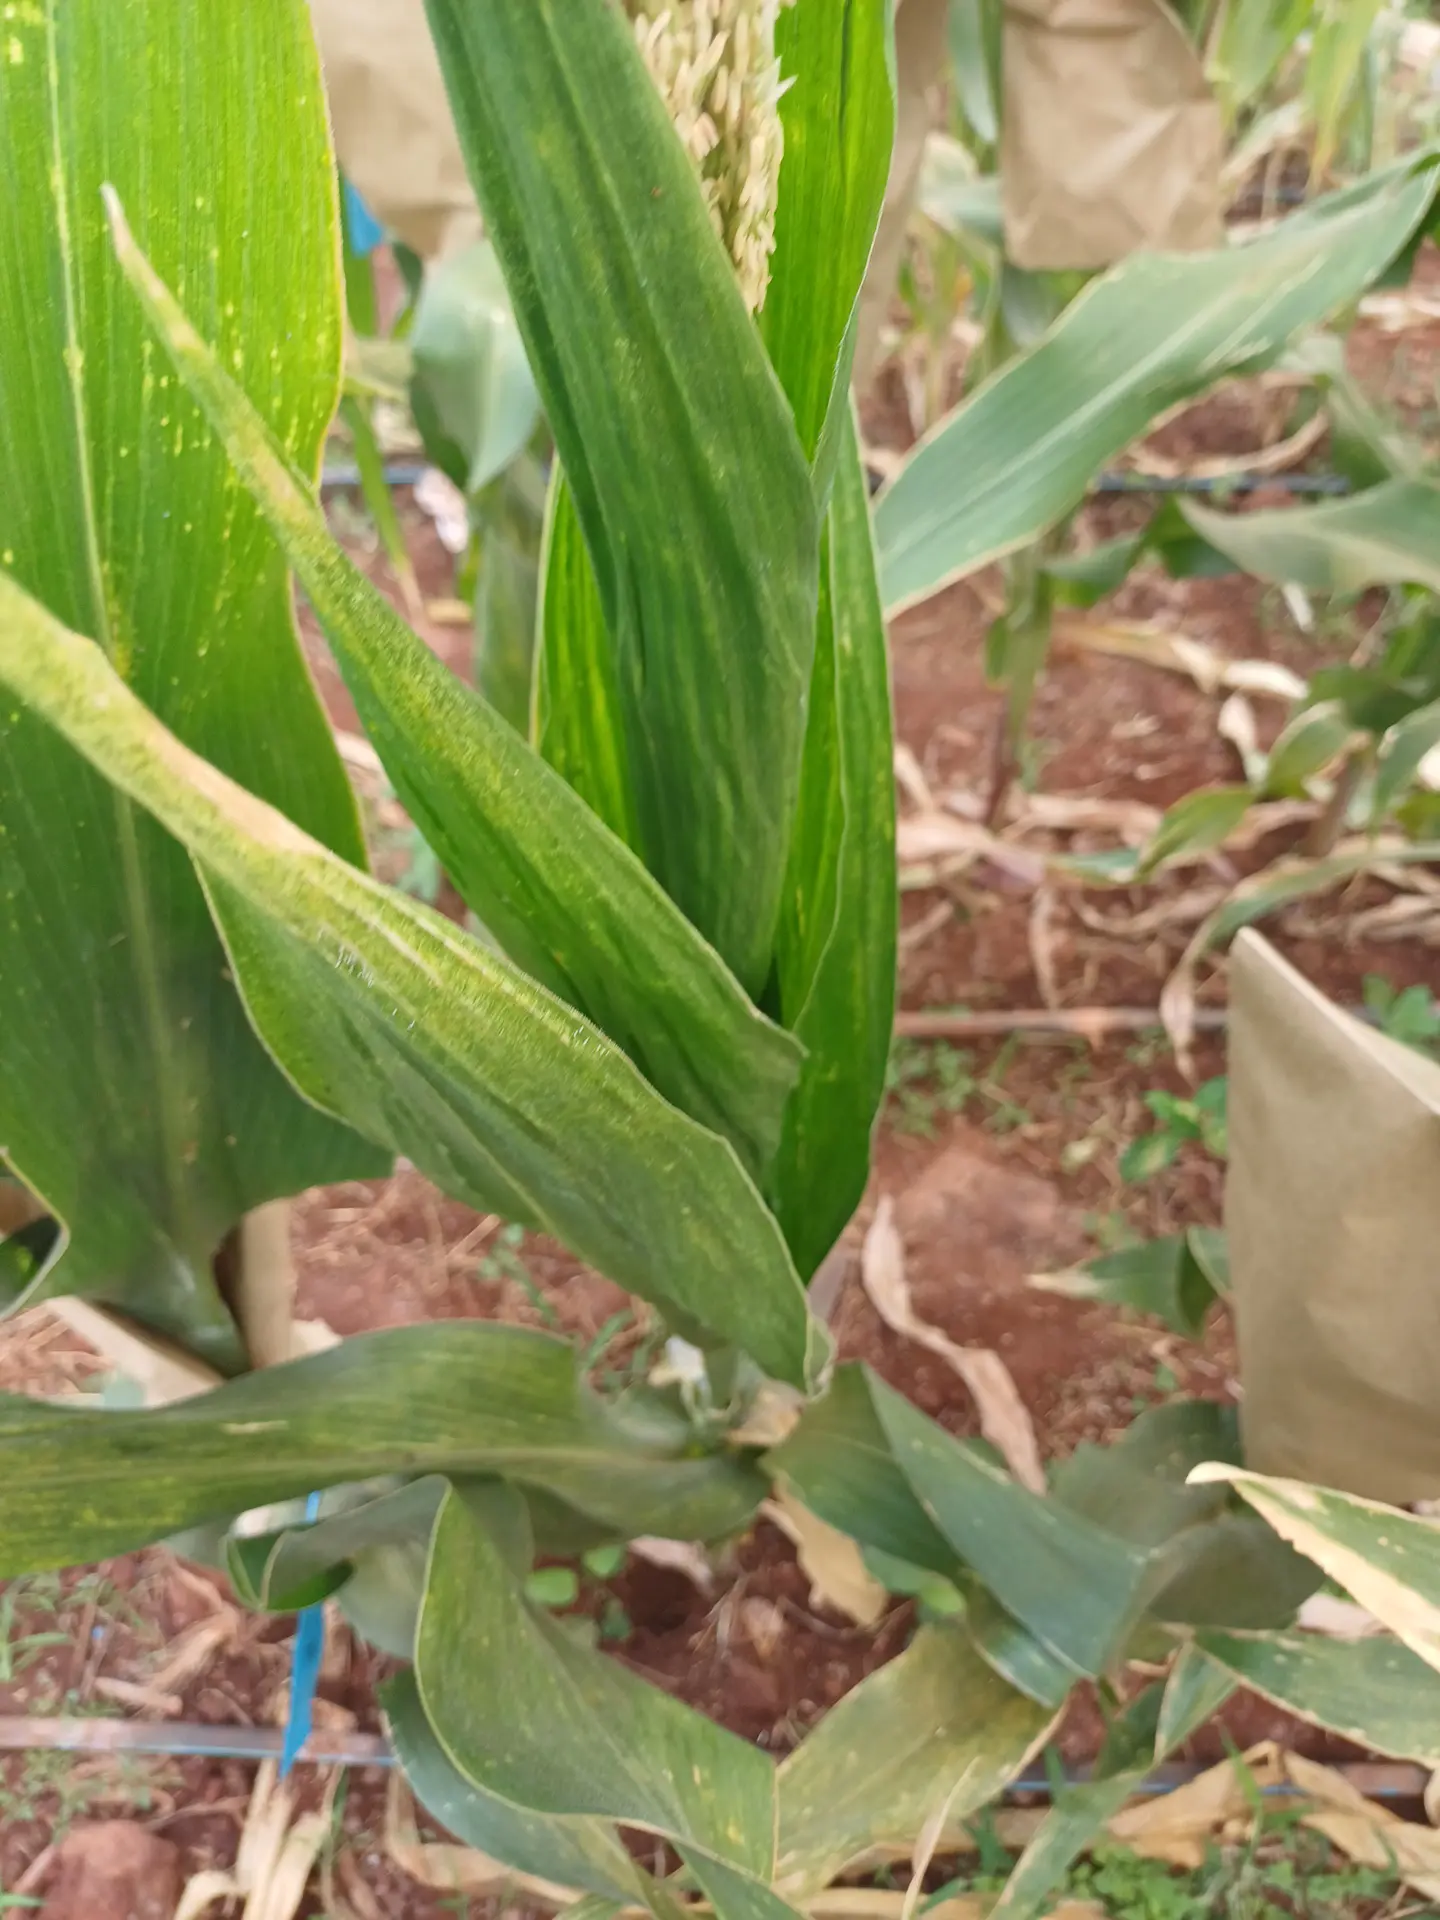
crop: maize
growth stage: flowering
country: Kenya
